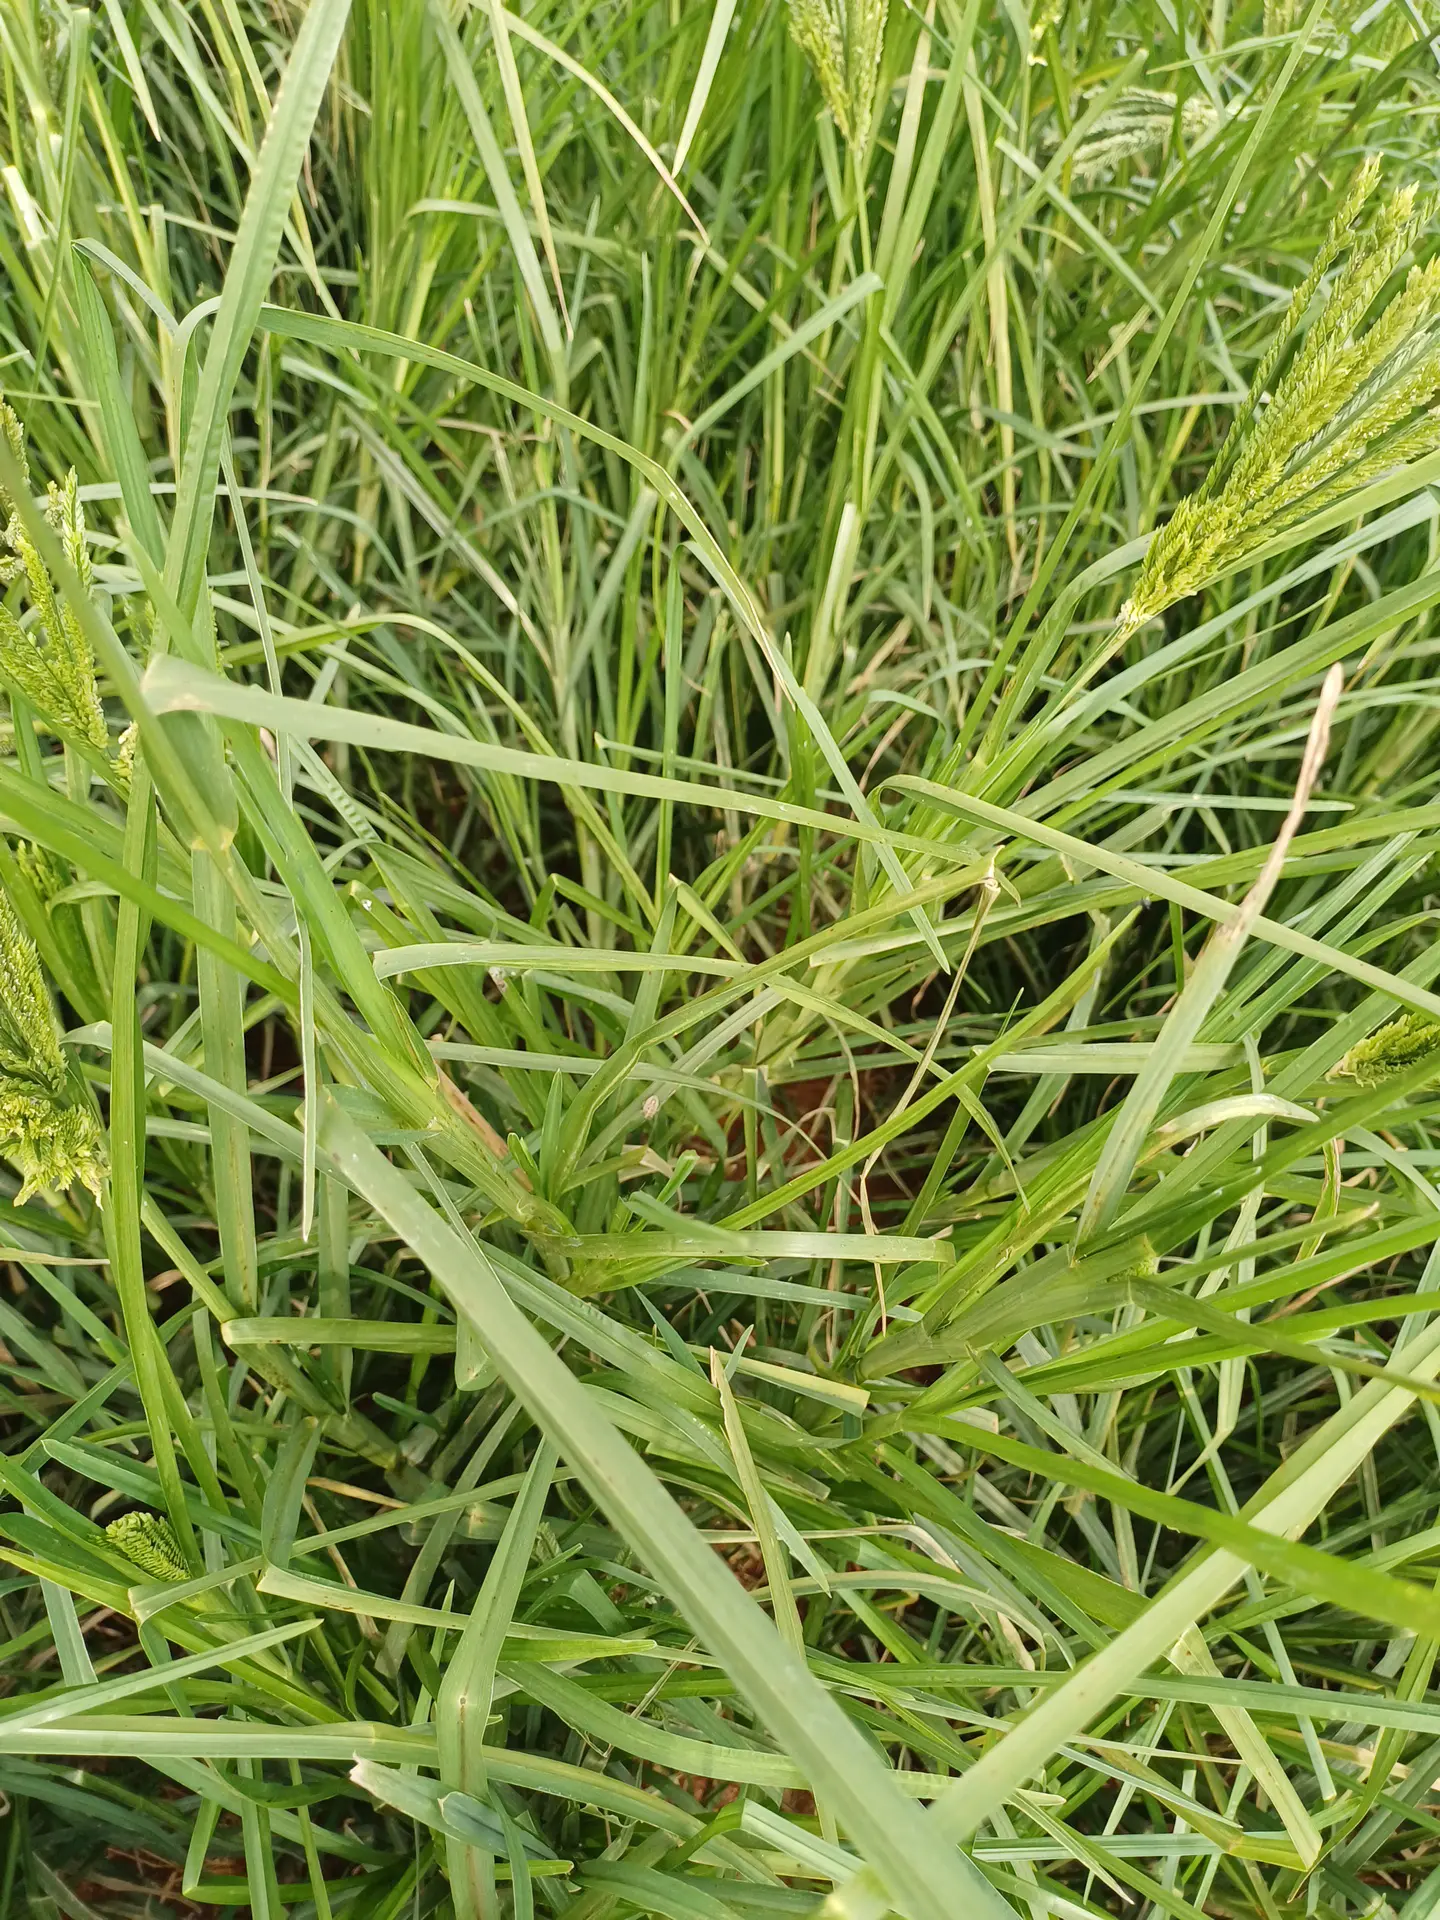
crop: finger millet
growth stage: flowering
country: Kenya
